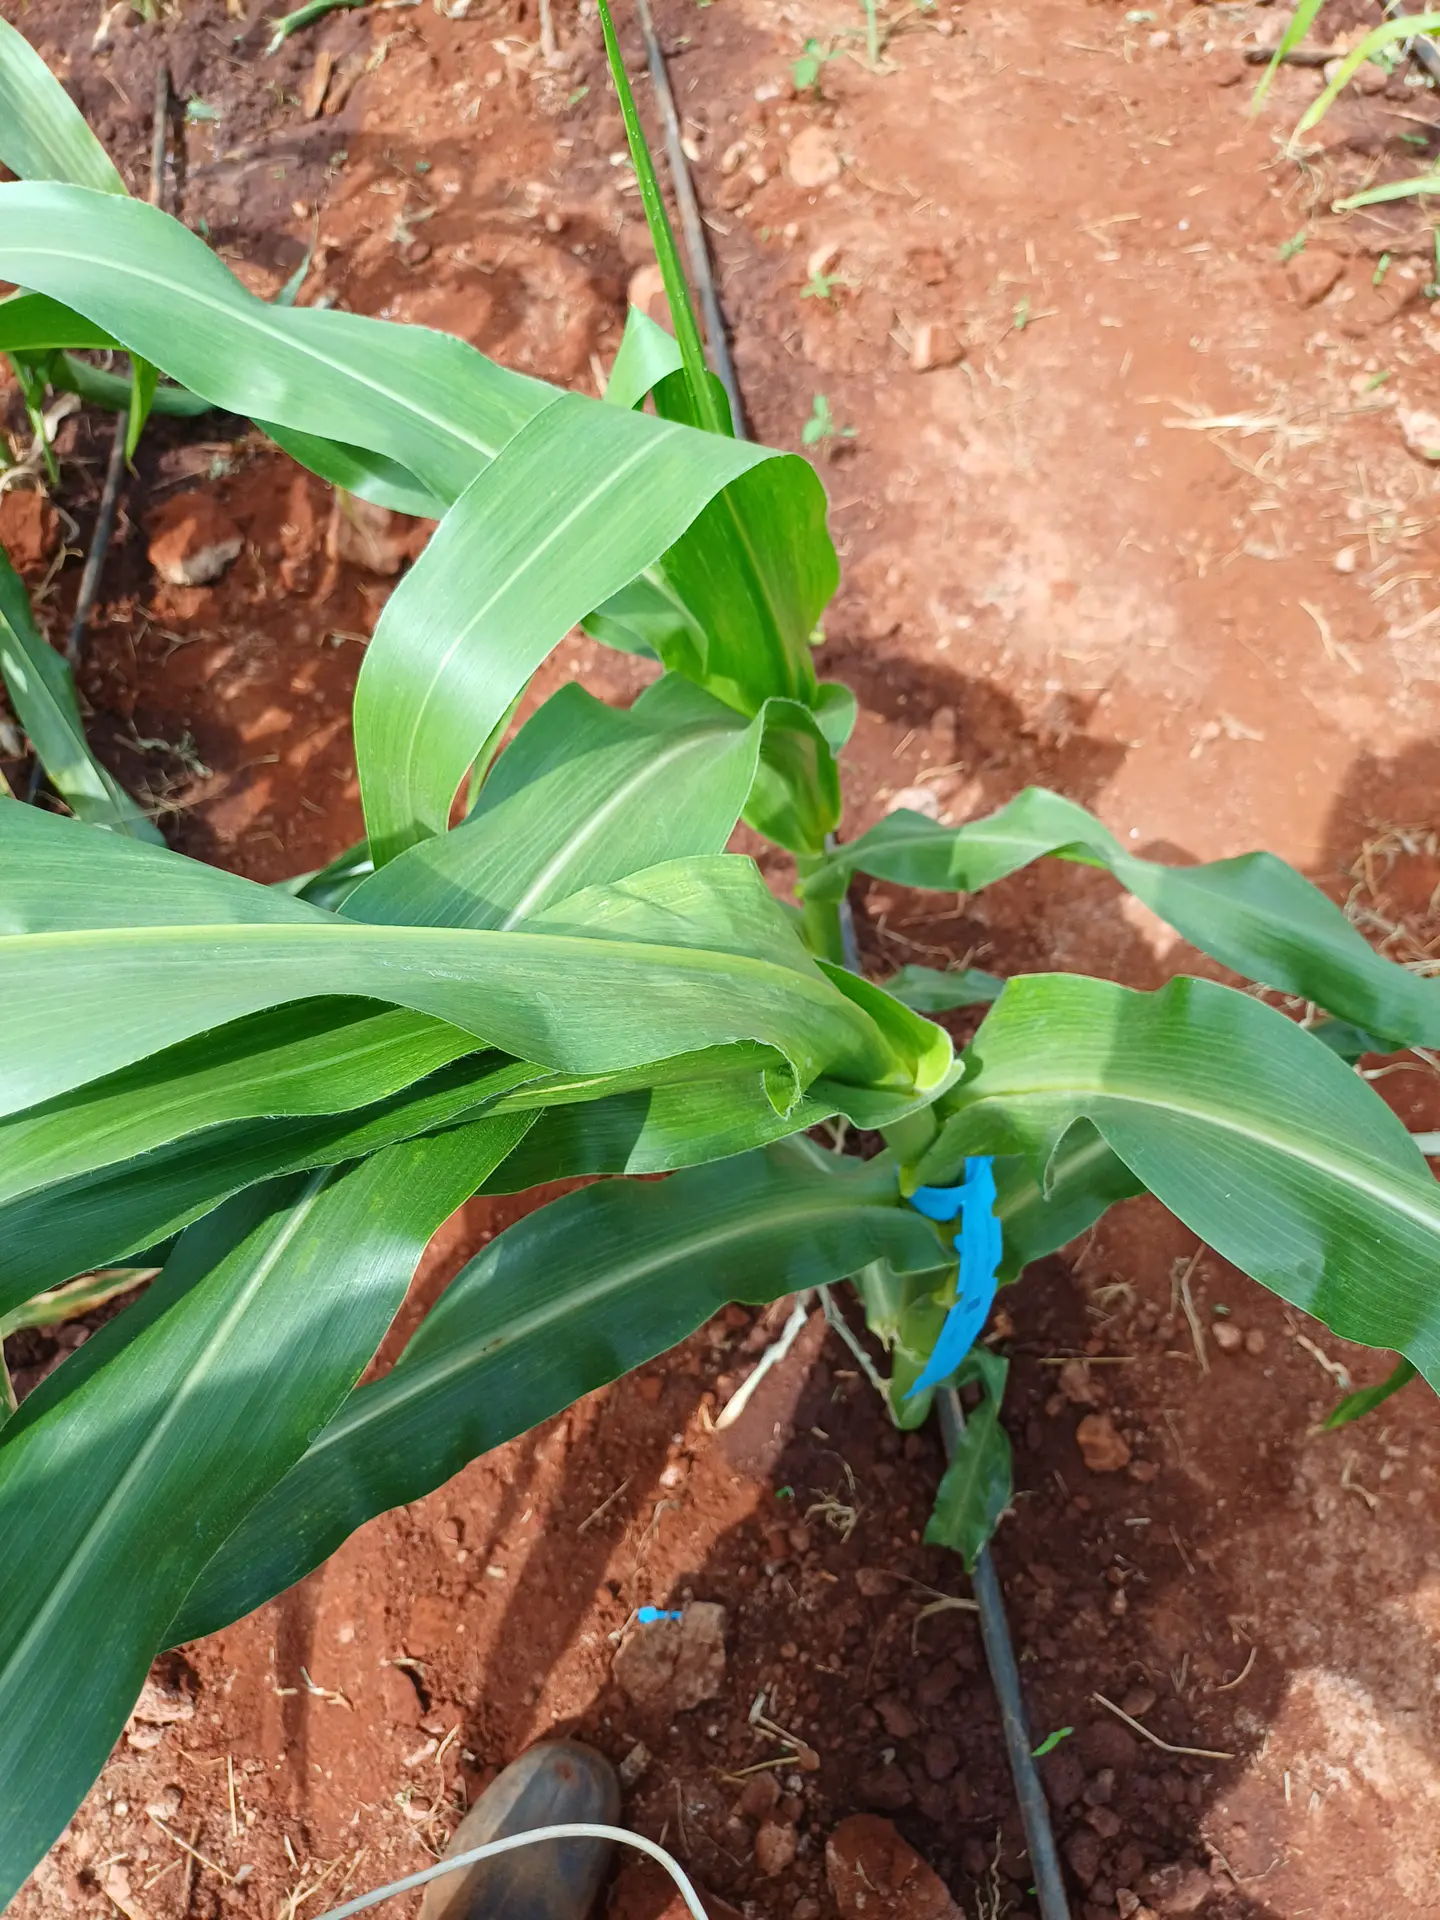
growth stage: vegetative
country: Kenya
